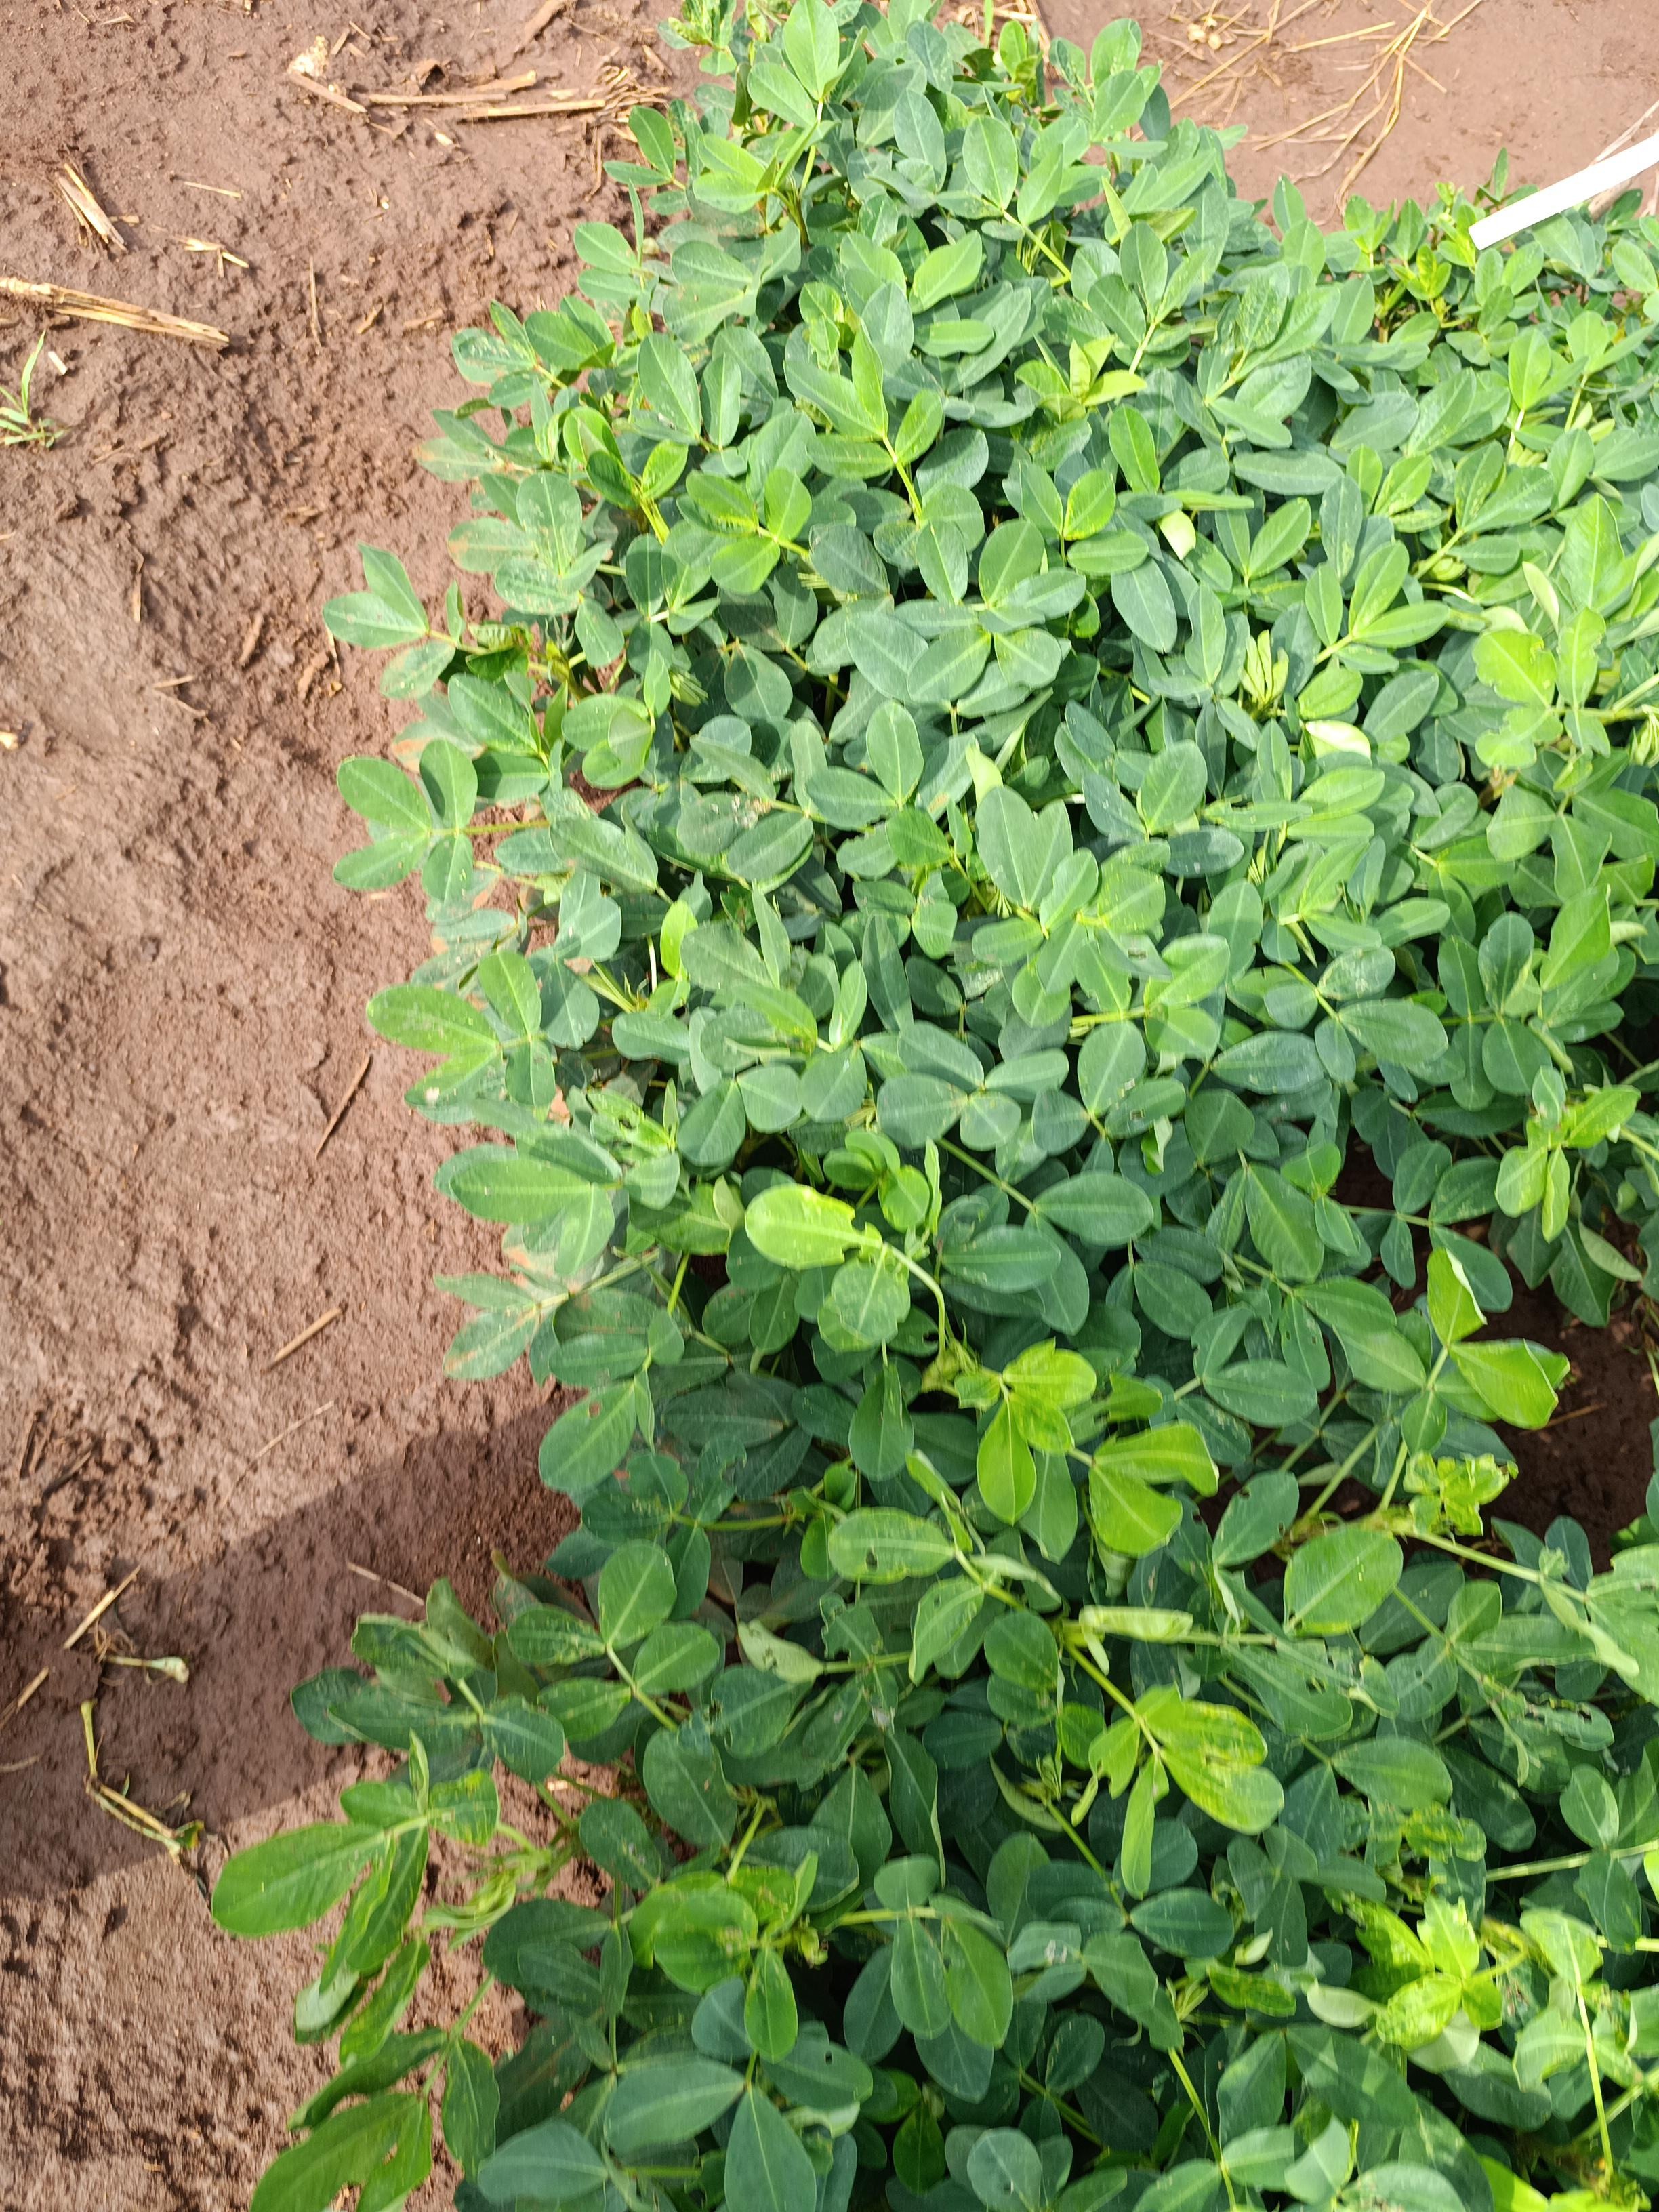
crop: groundnut
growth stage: flowering
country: Kenya
